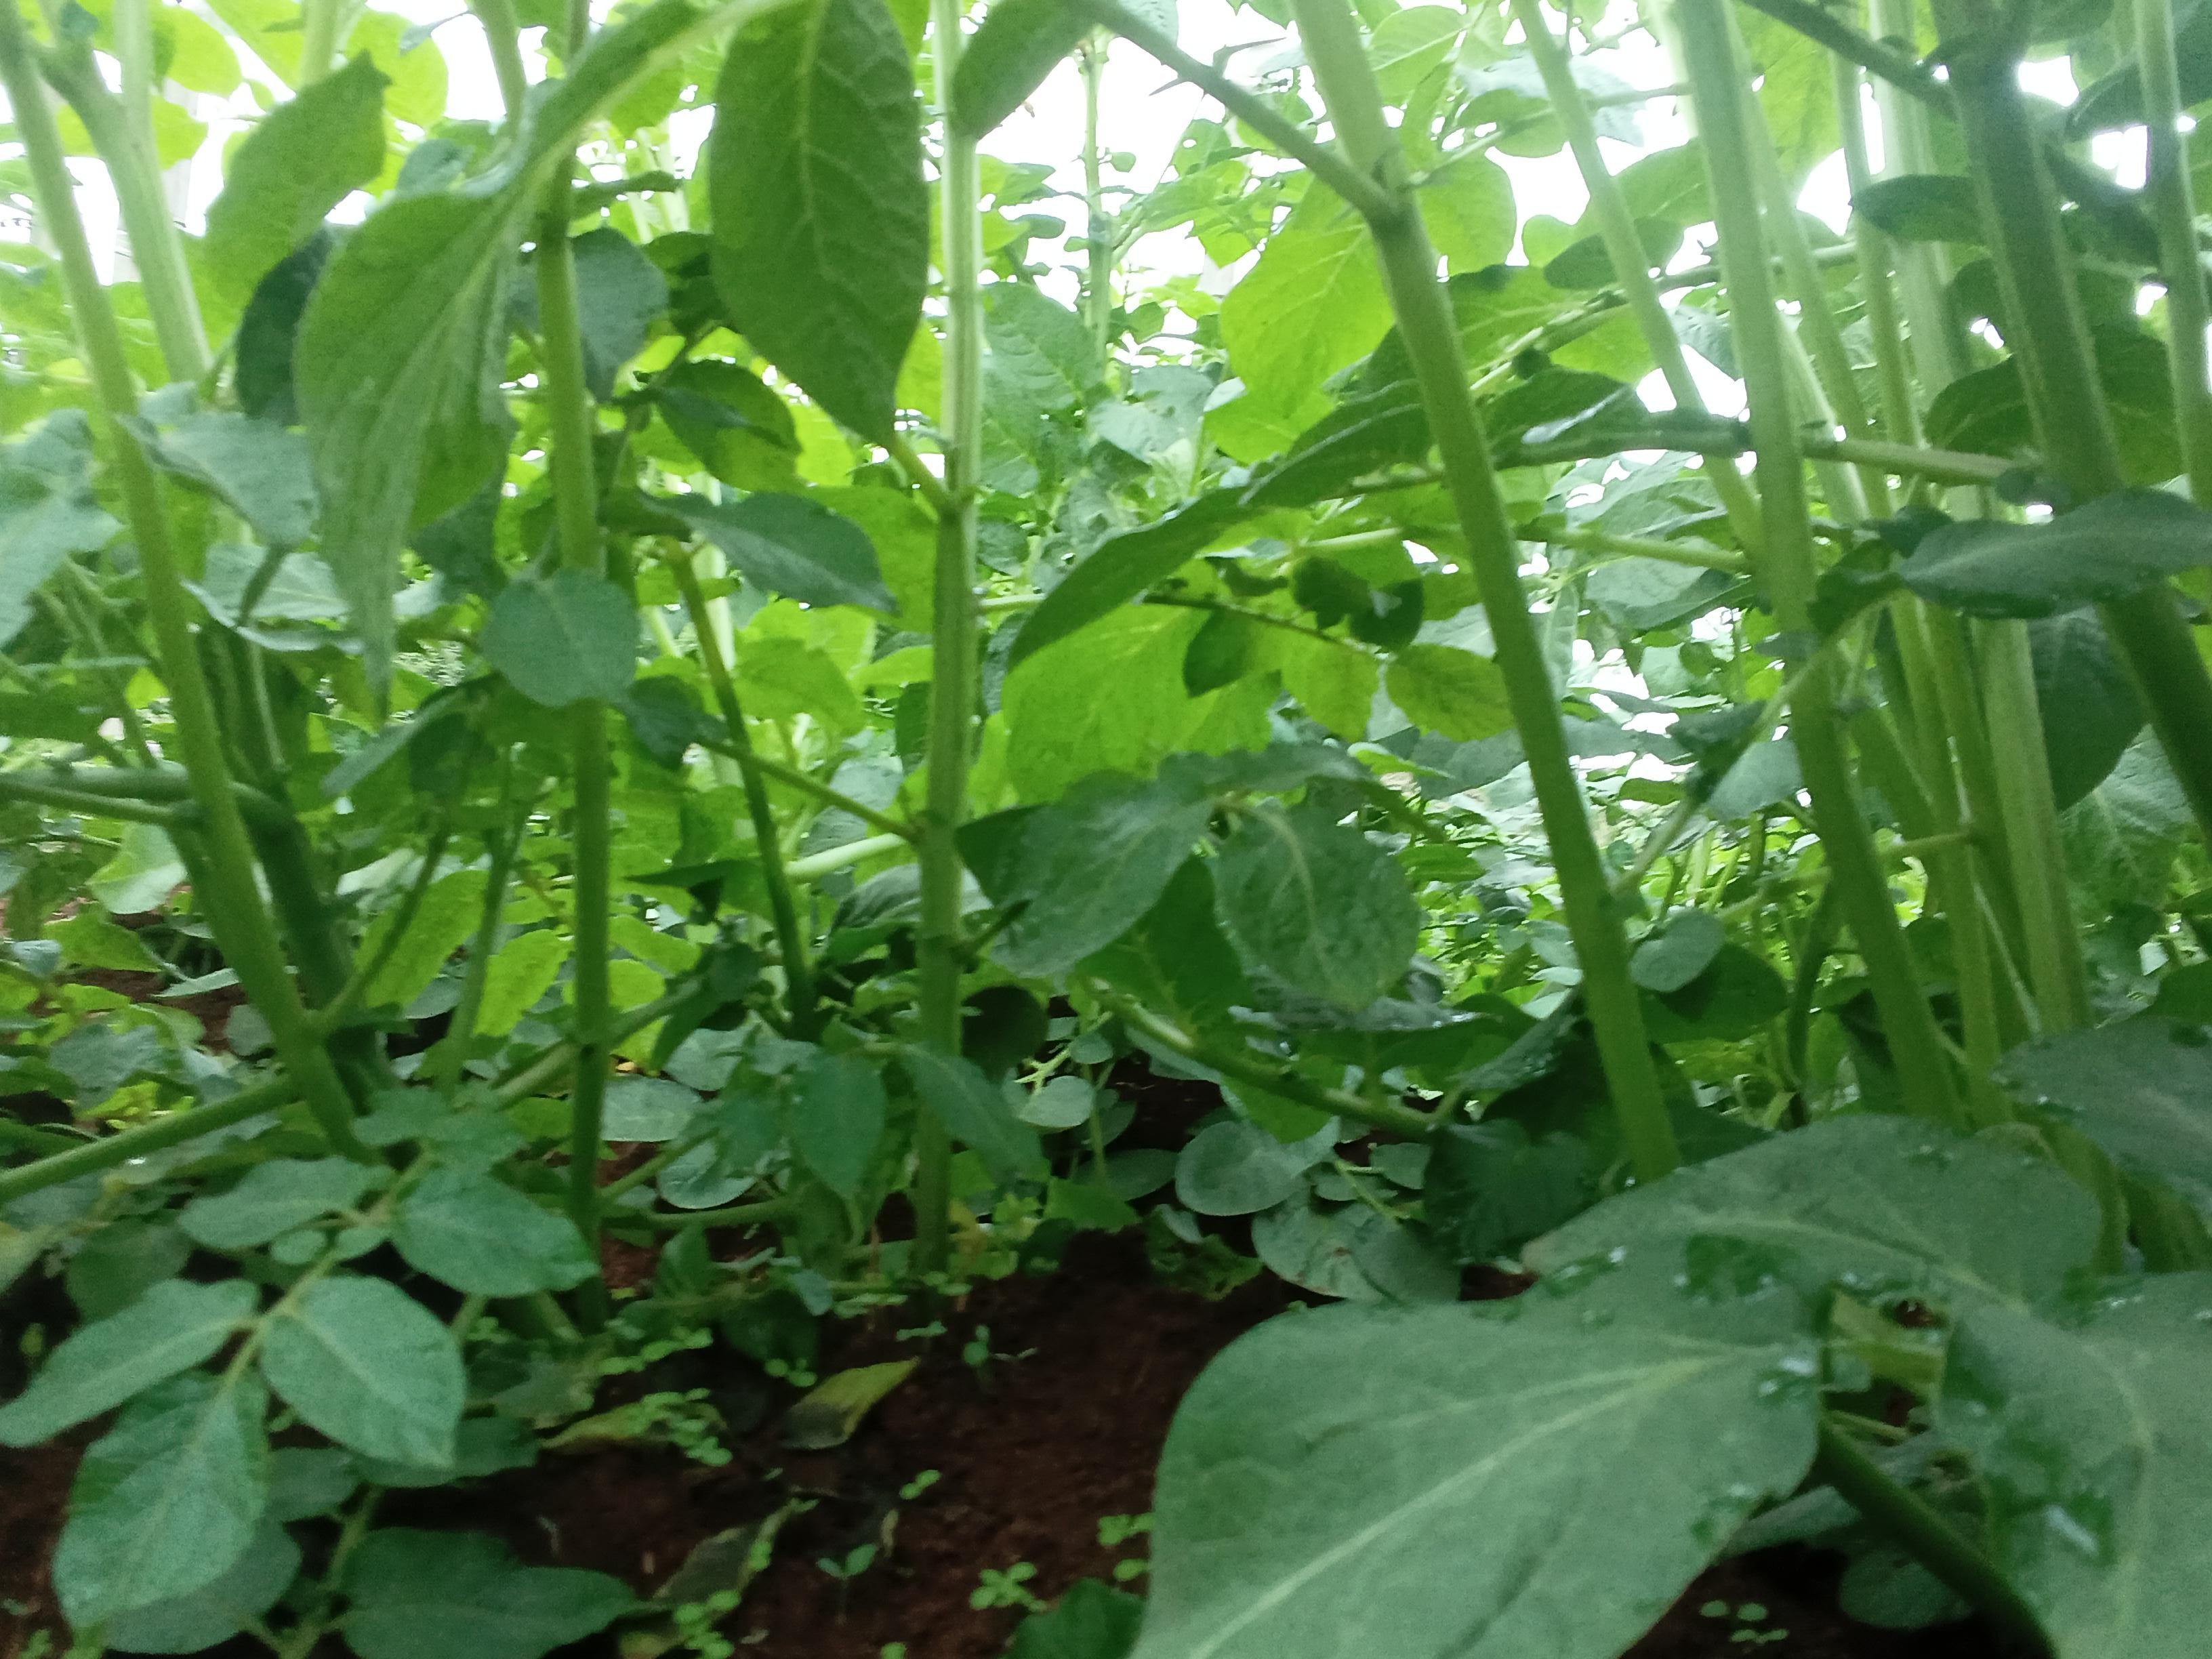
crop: potato
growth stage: flowering
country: Kenya
